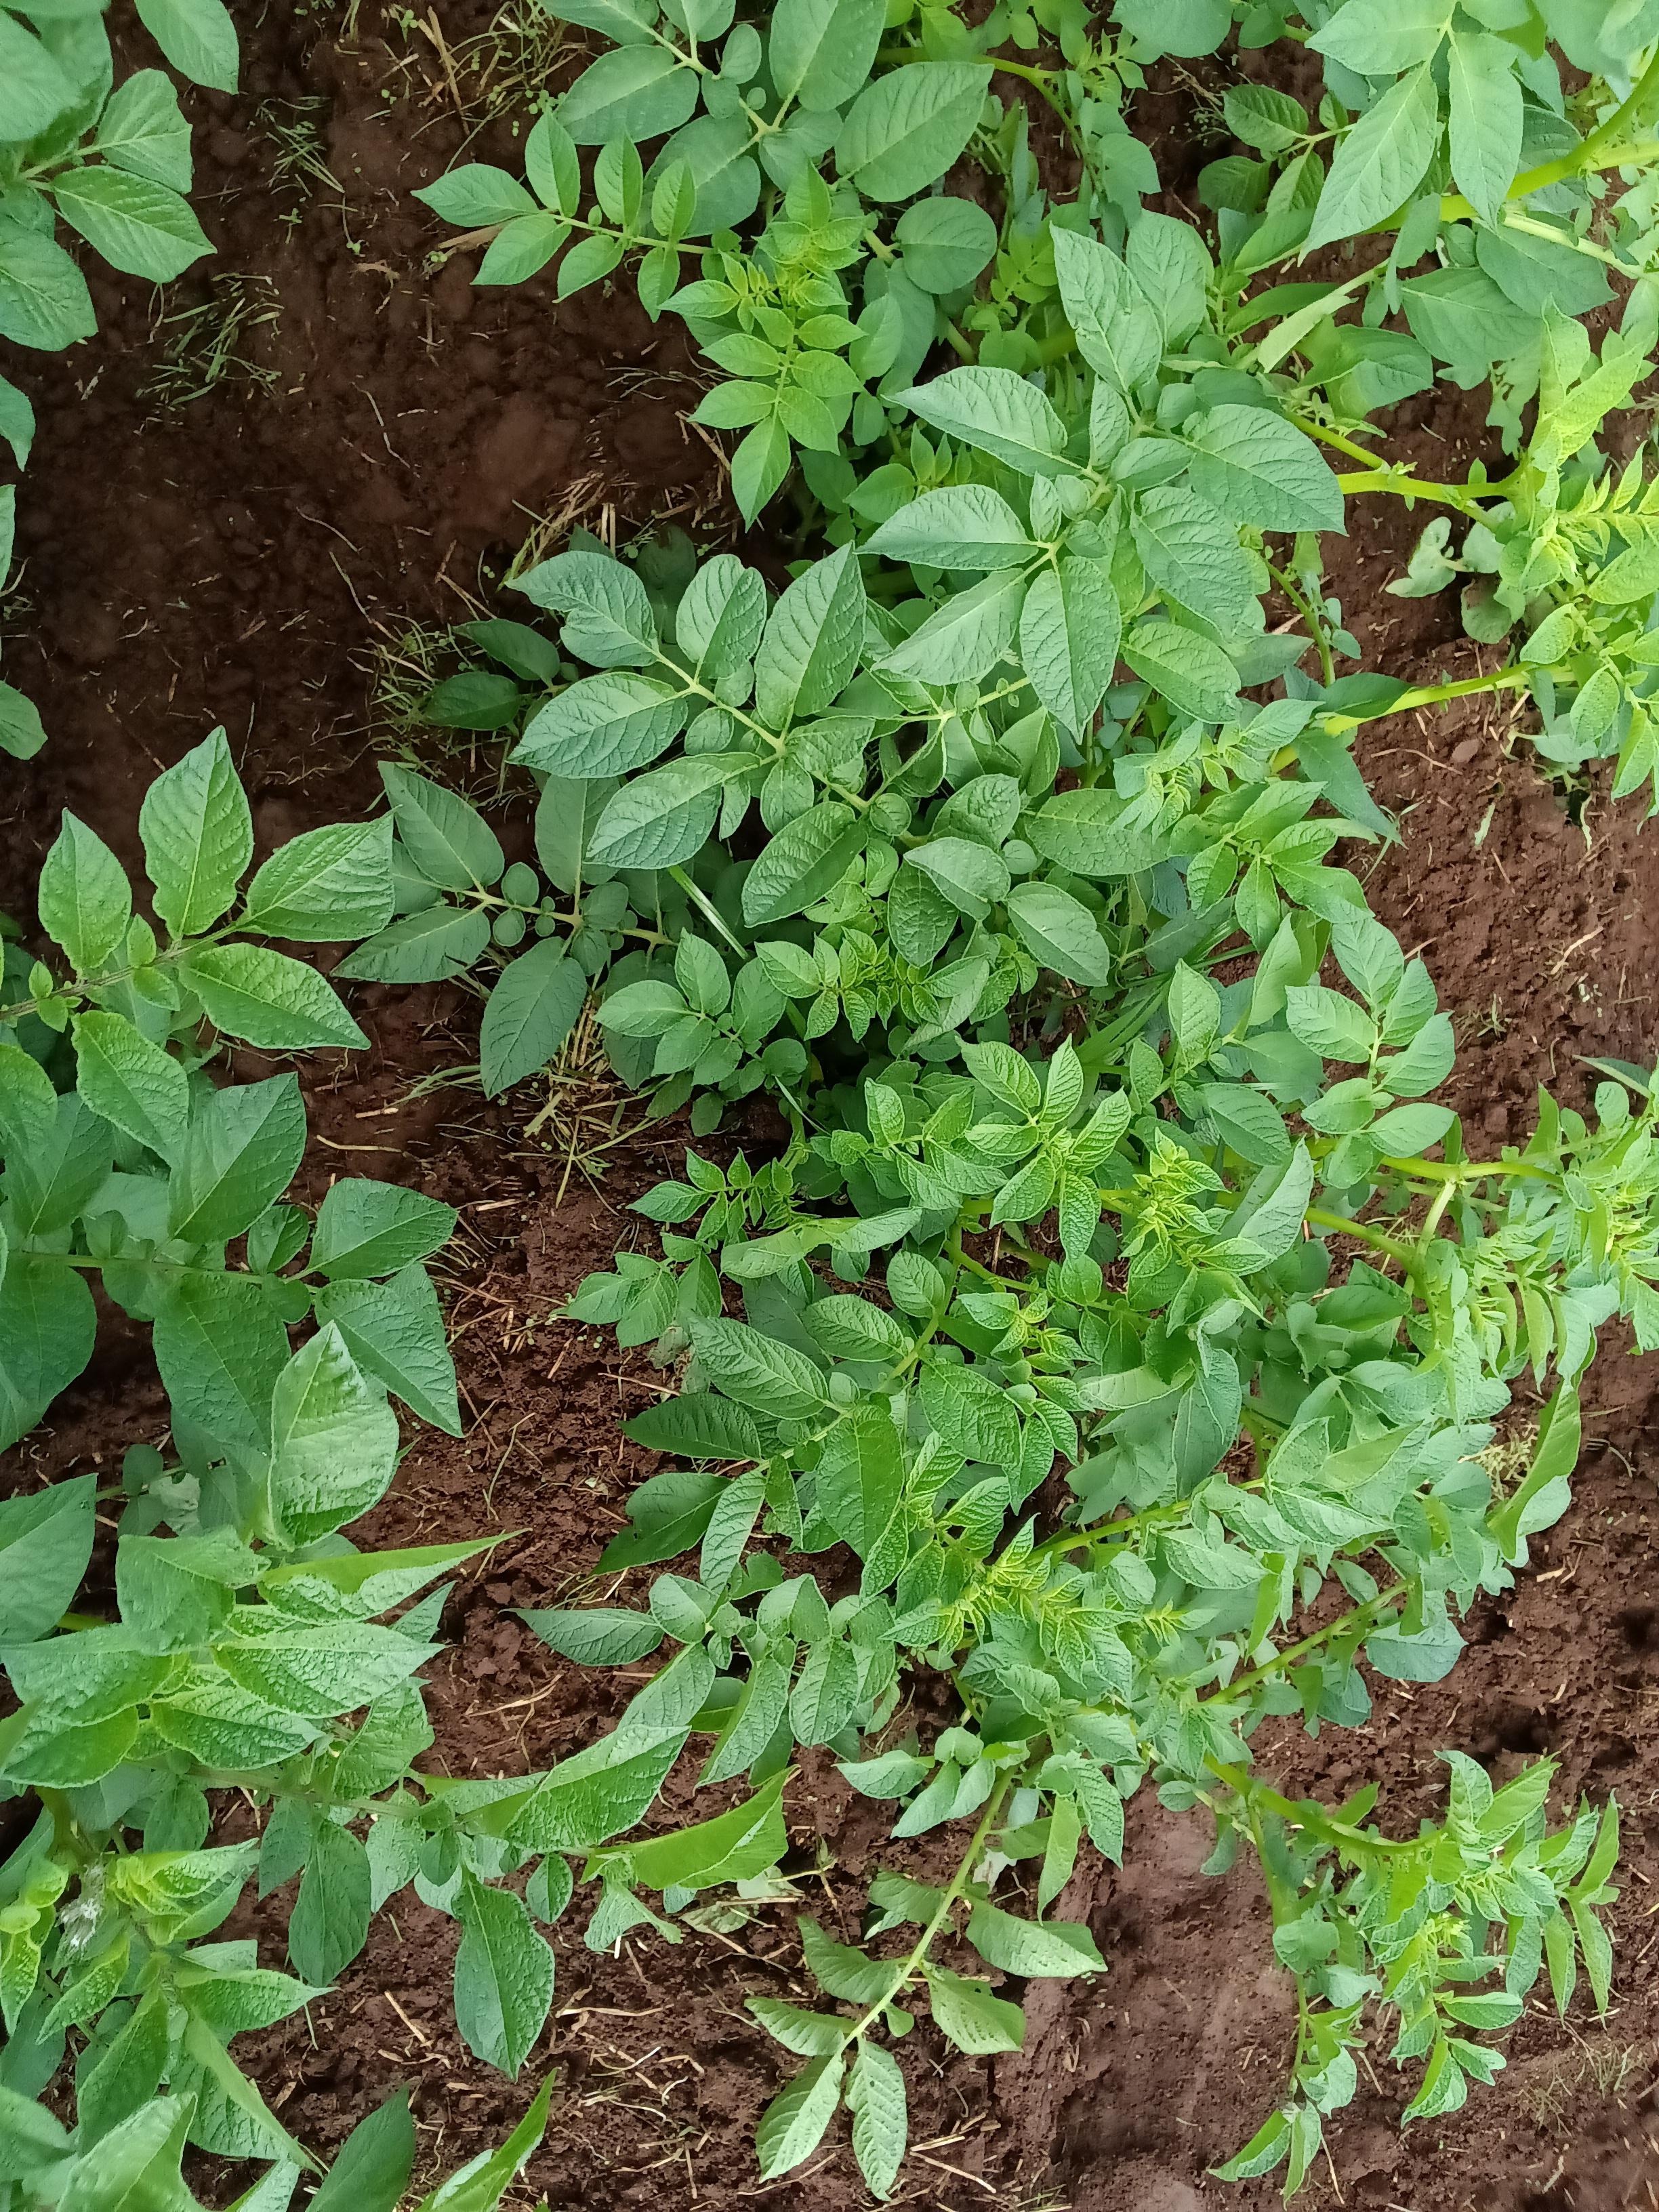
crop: potato
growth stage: vegetative
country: Kenya
